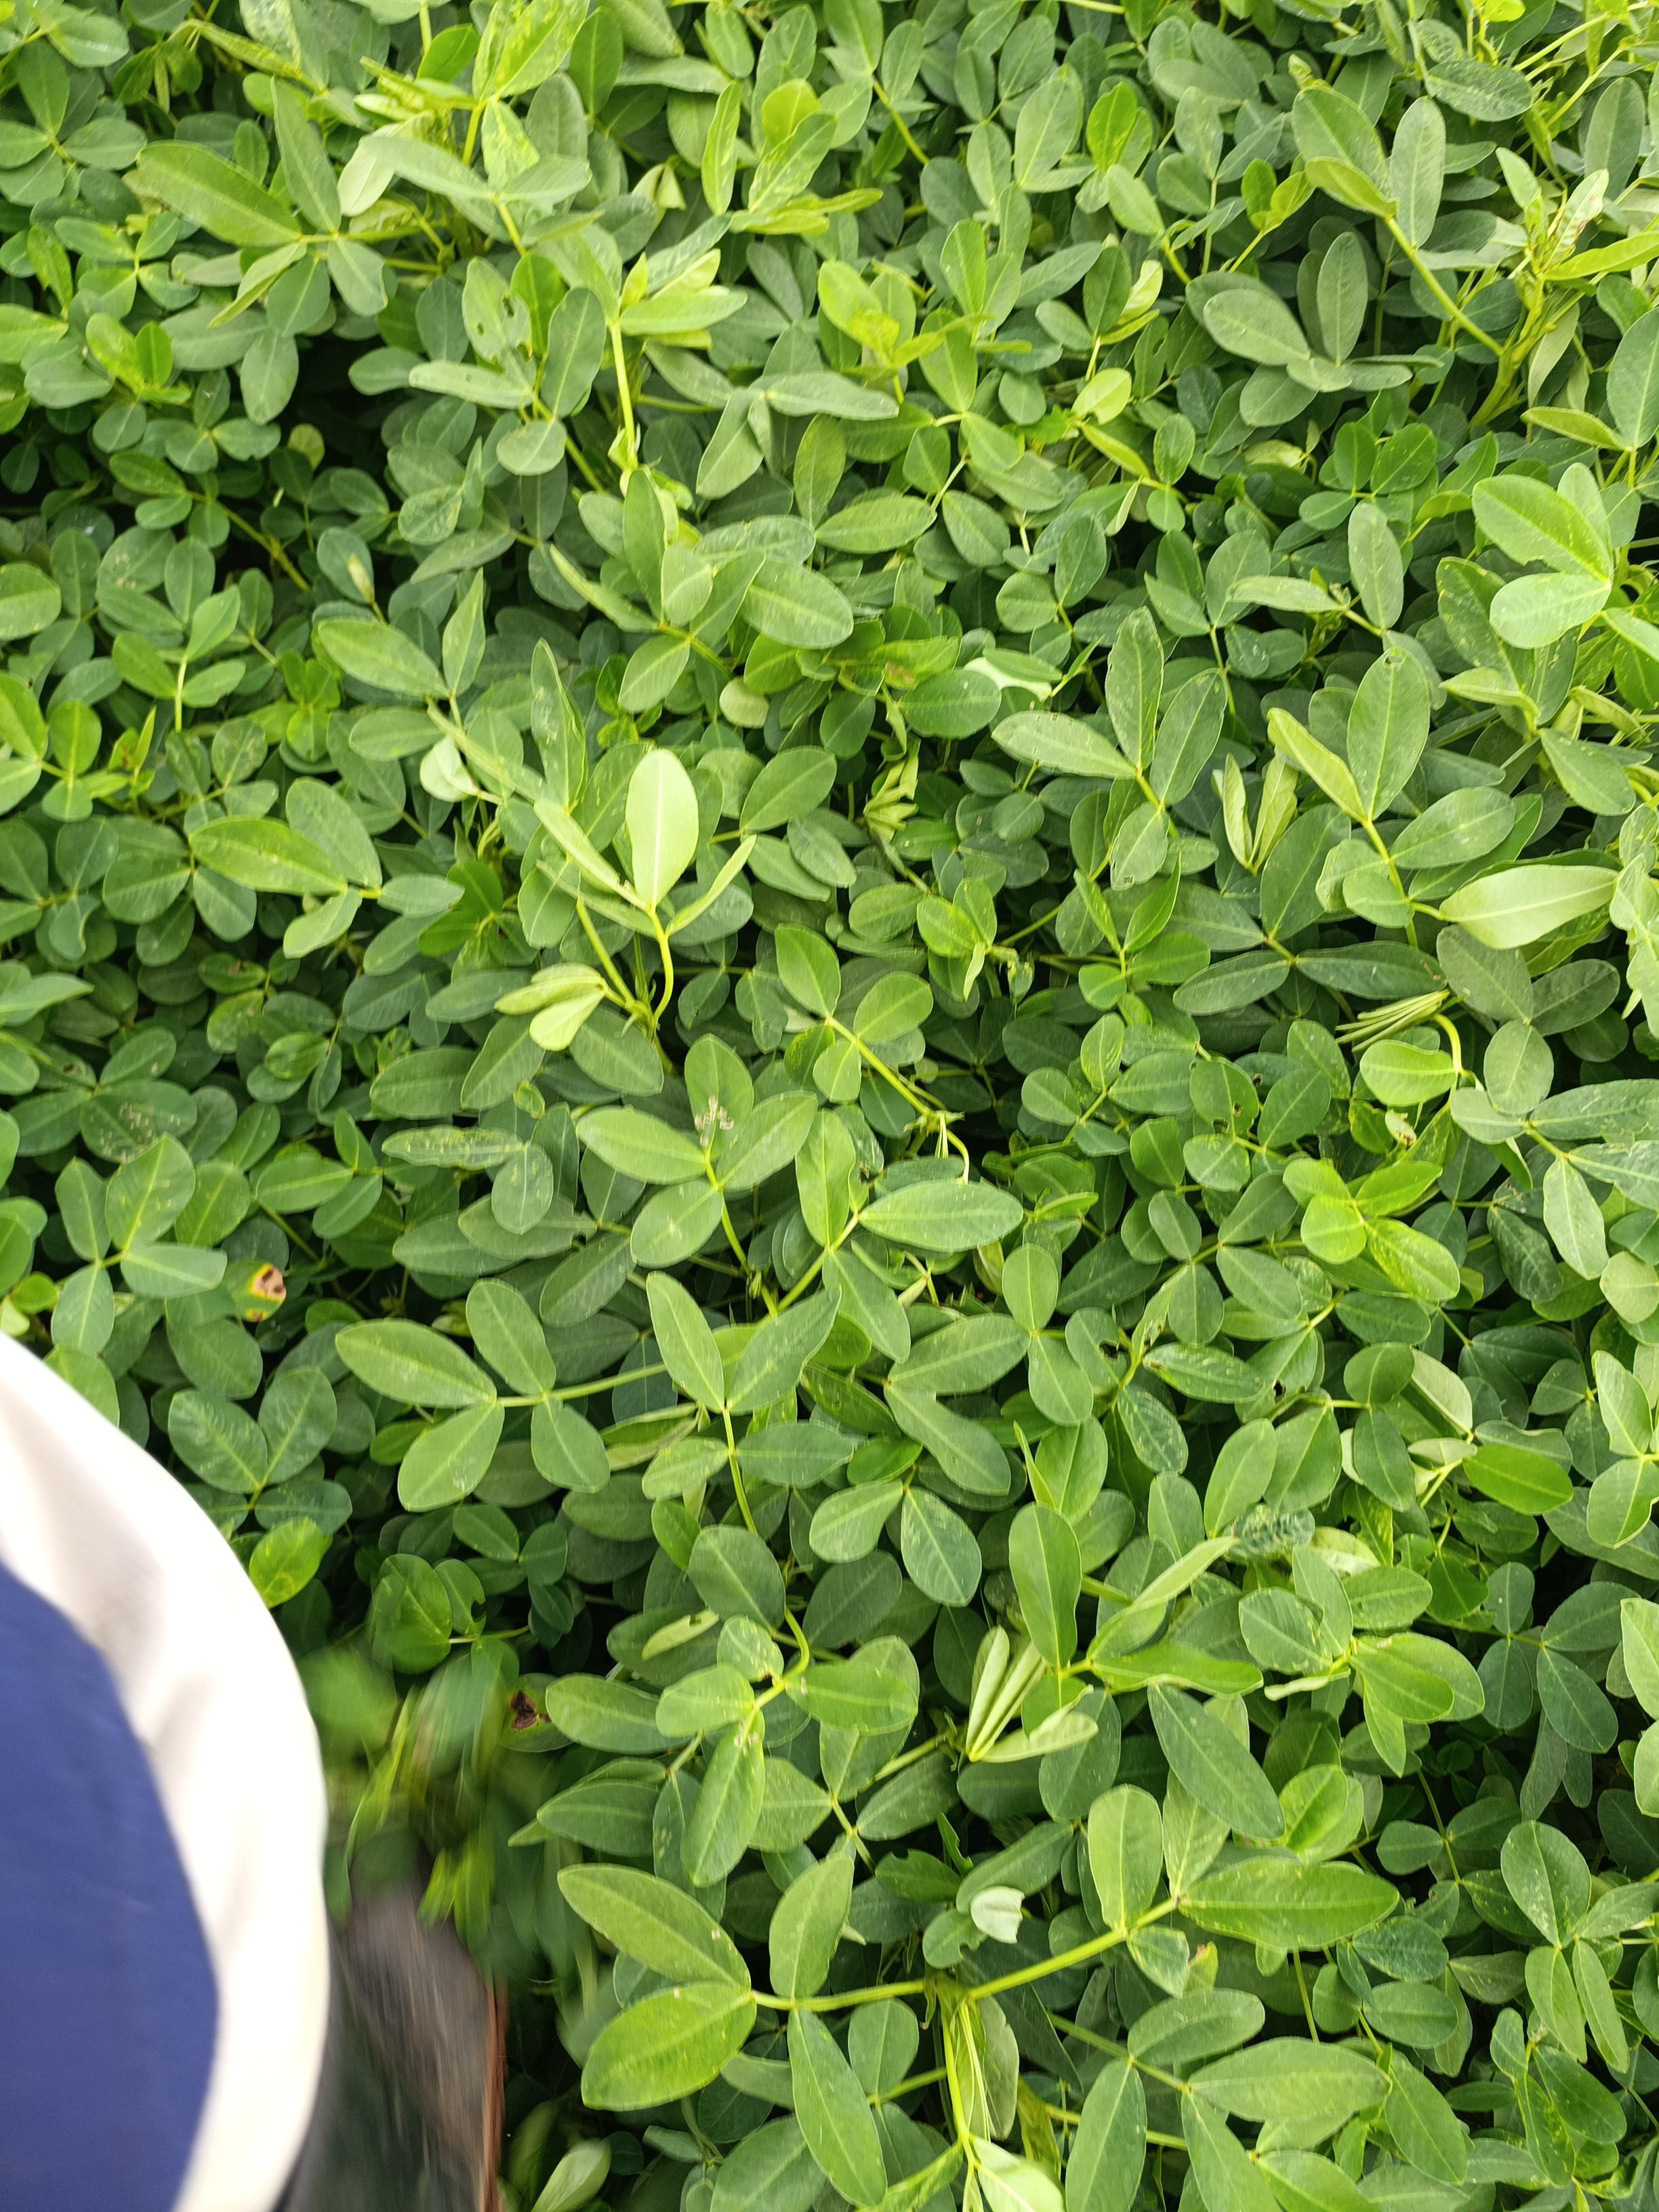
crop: groundnut
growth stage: flowering
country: Kenya
